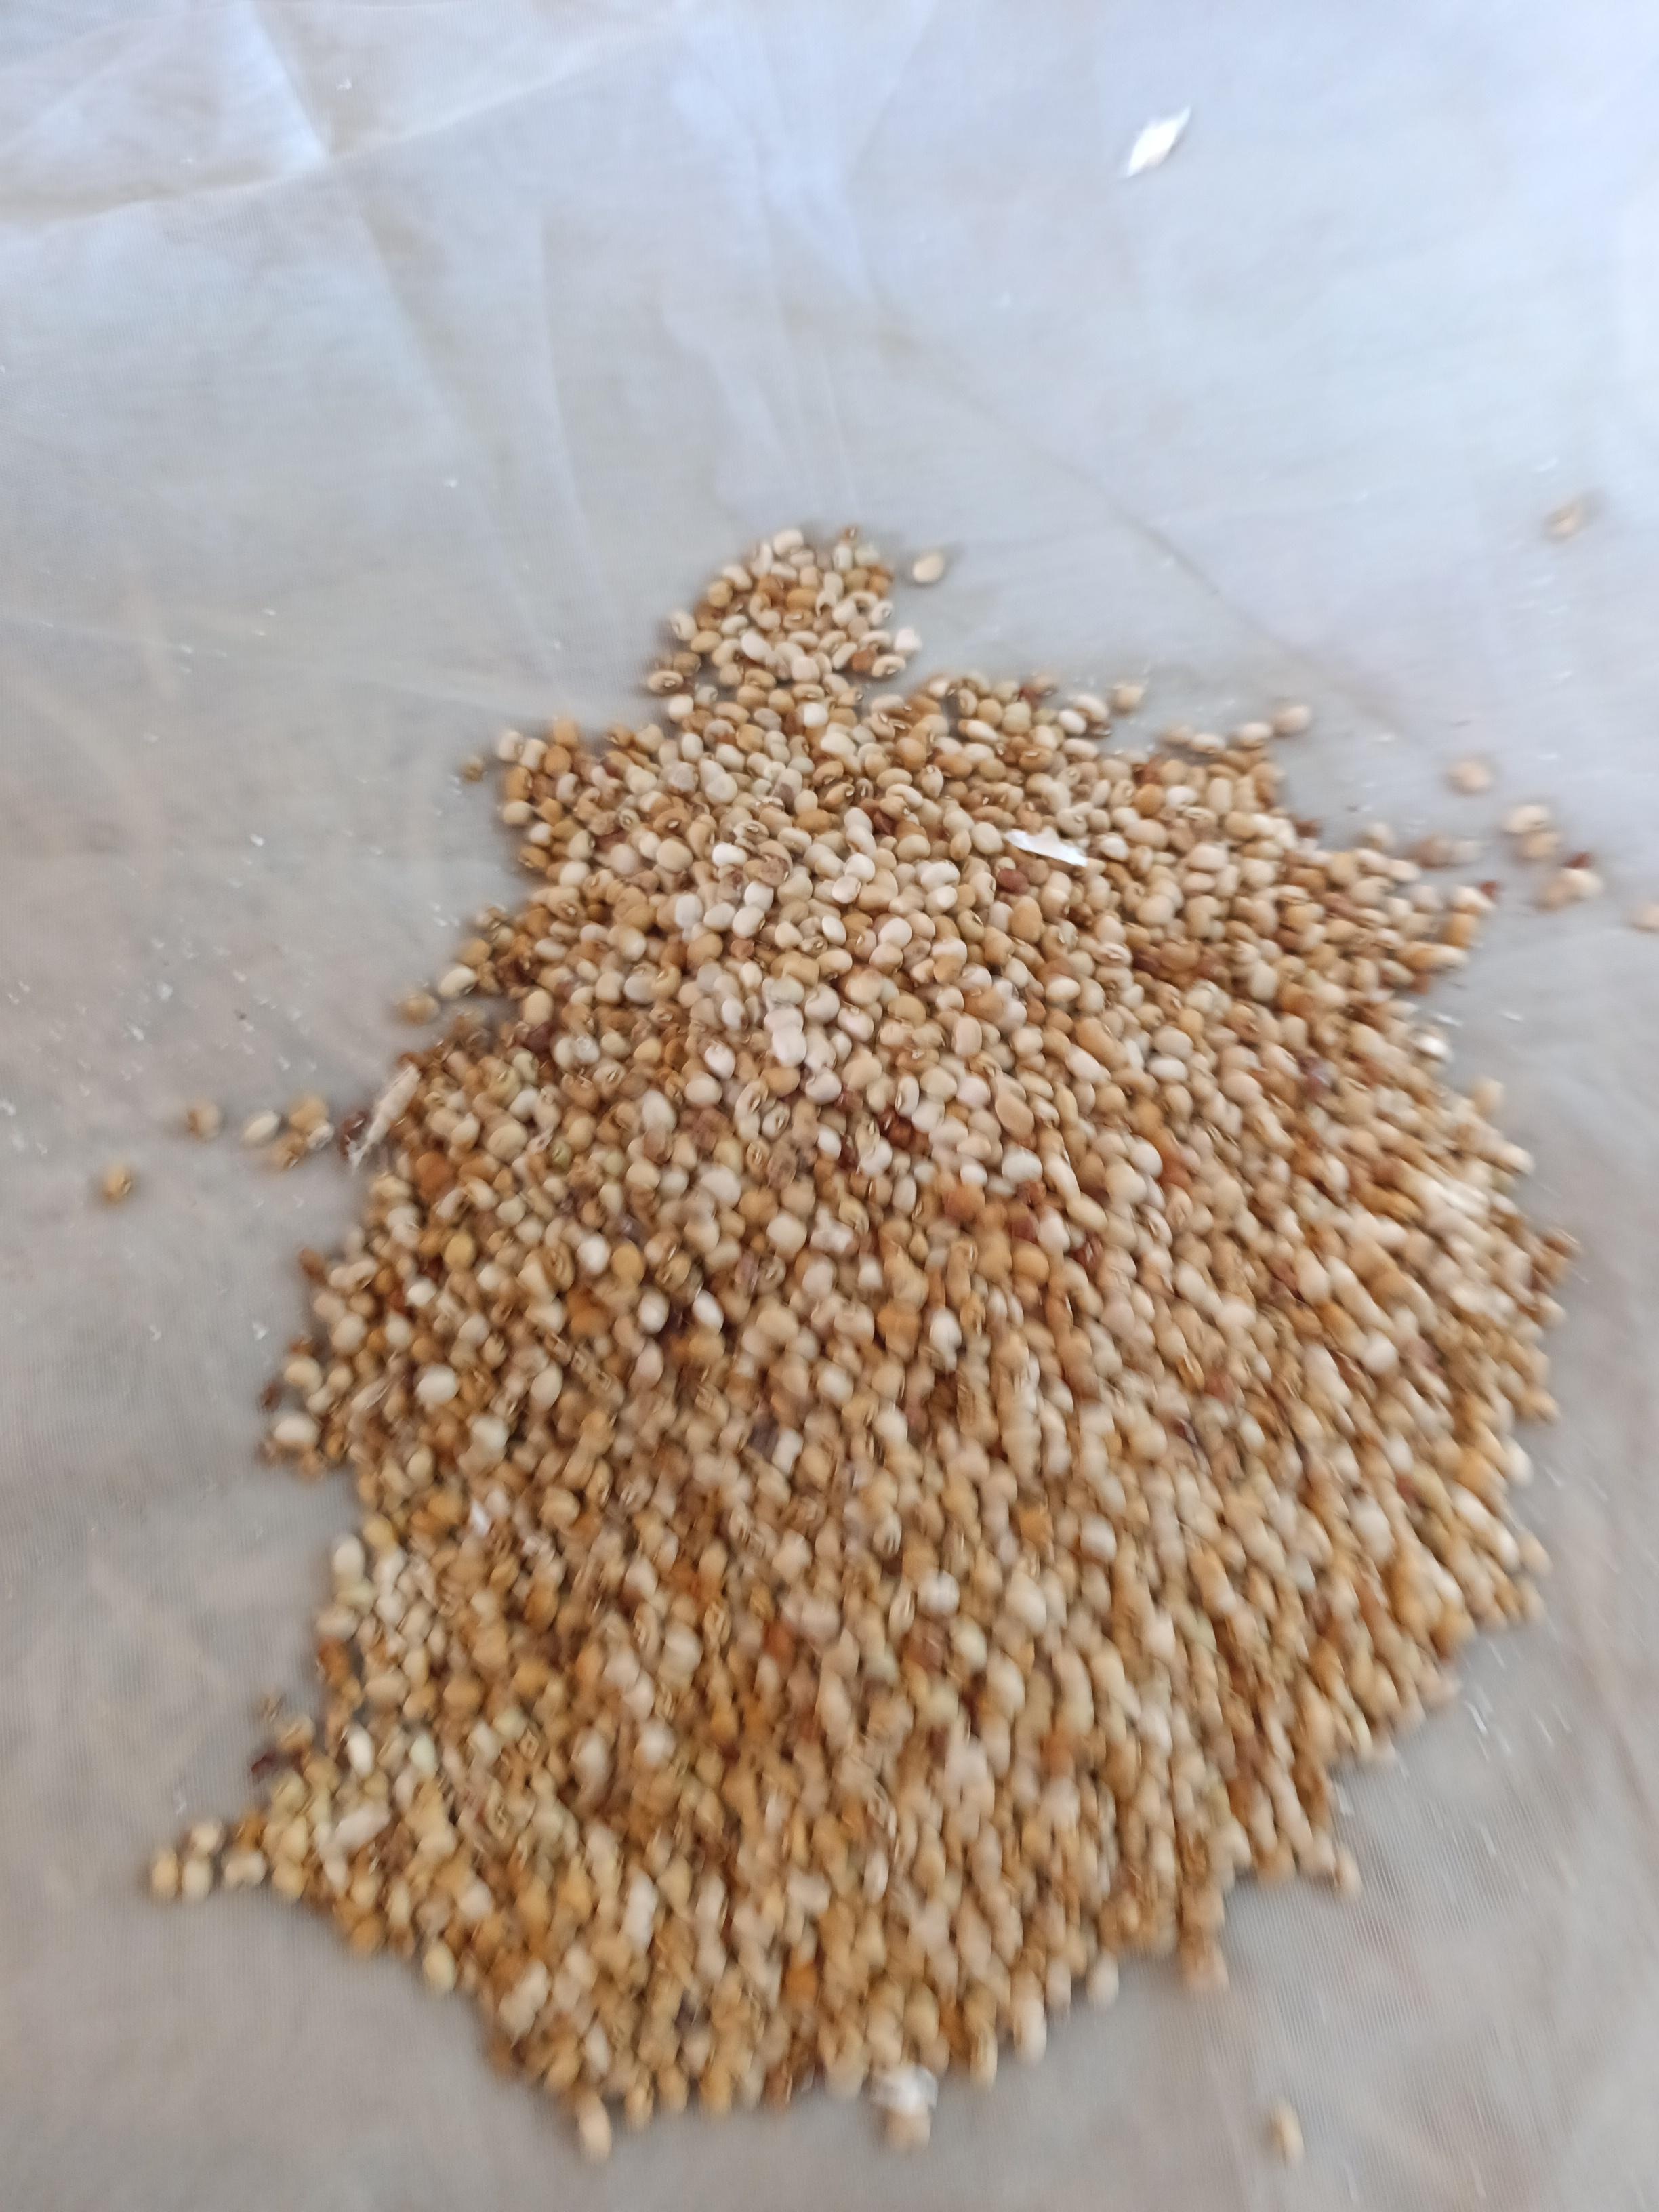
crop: cowpea
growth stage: harvest
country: Nigeria
